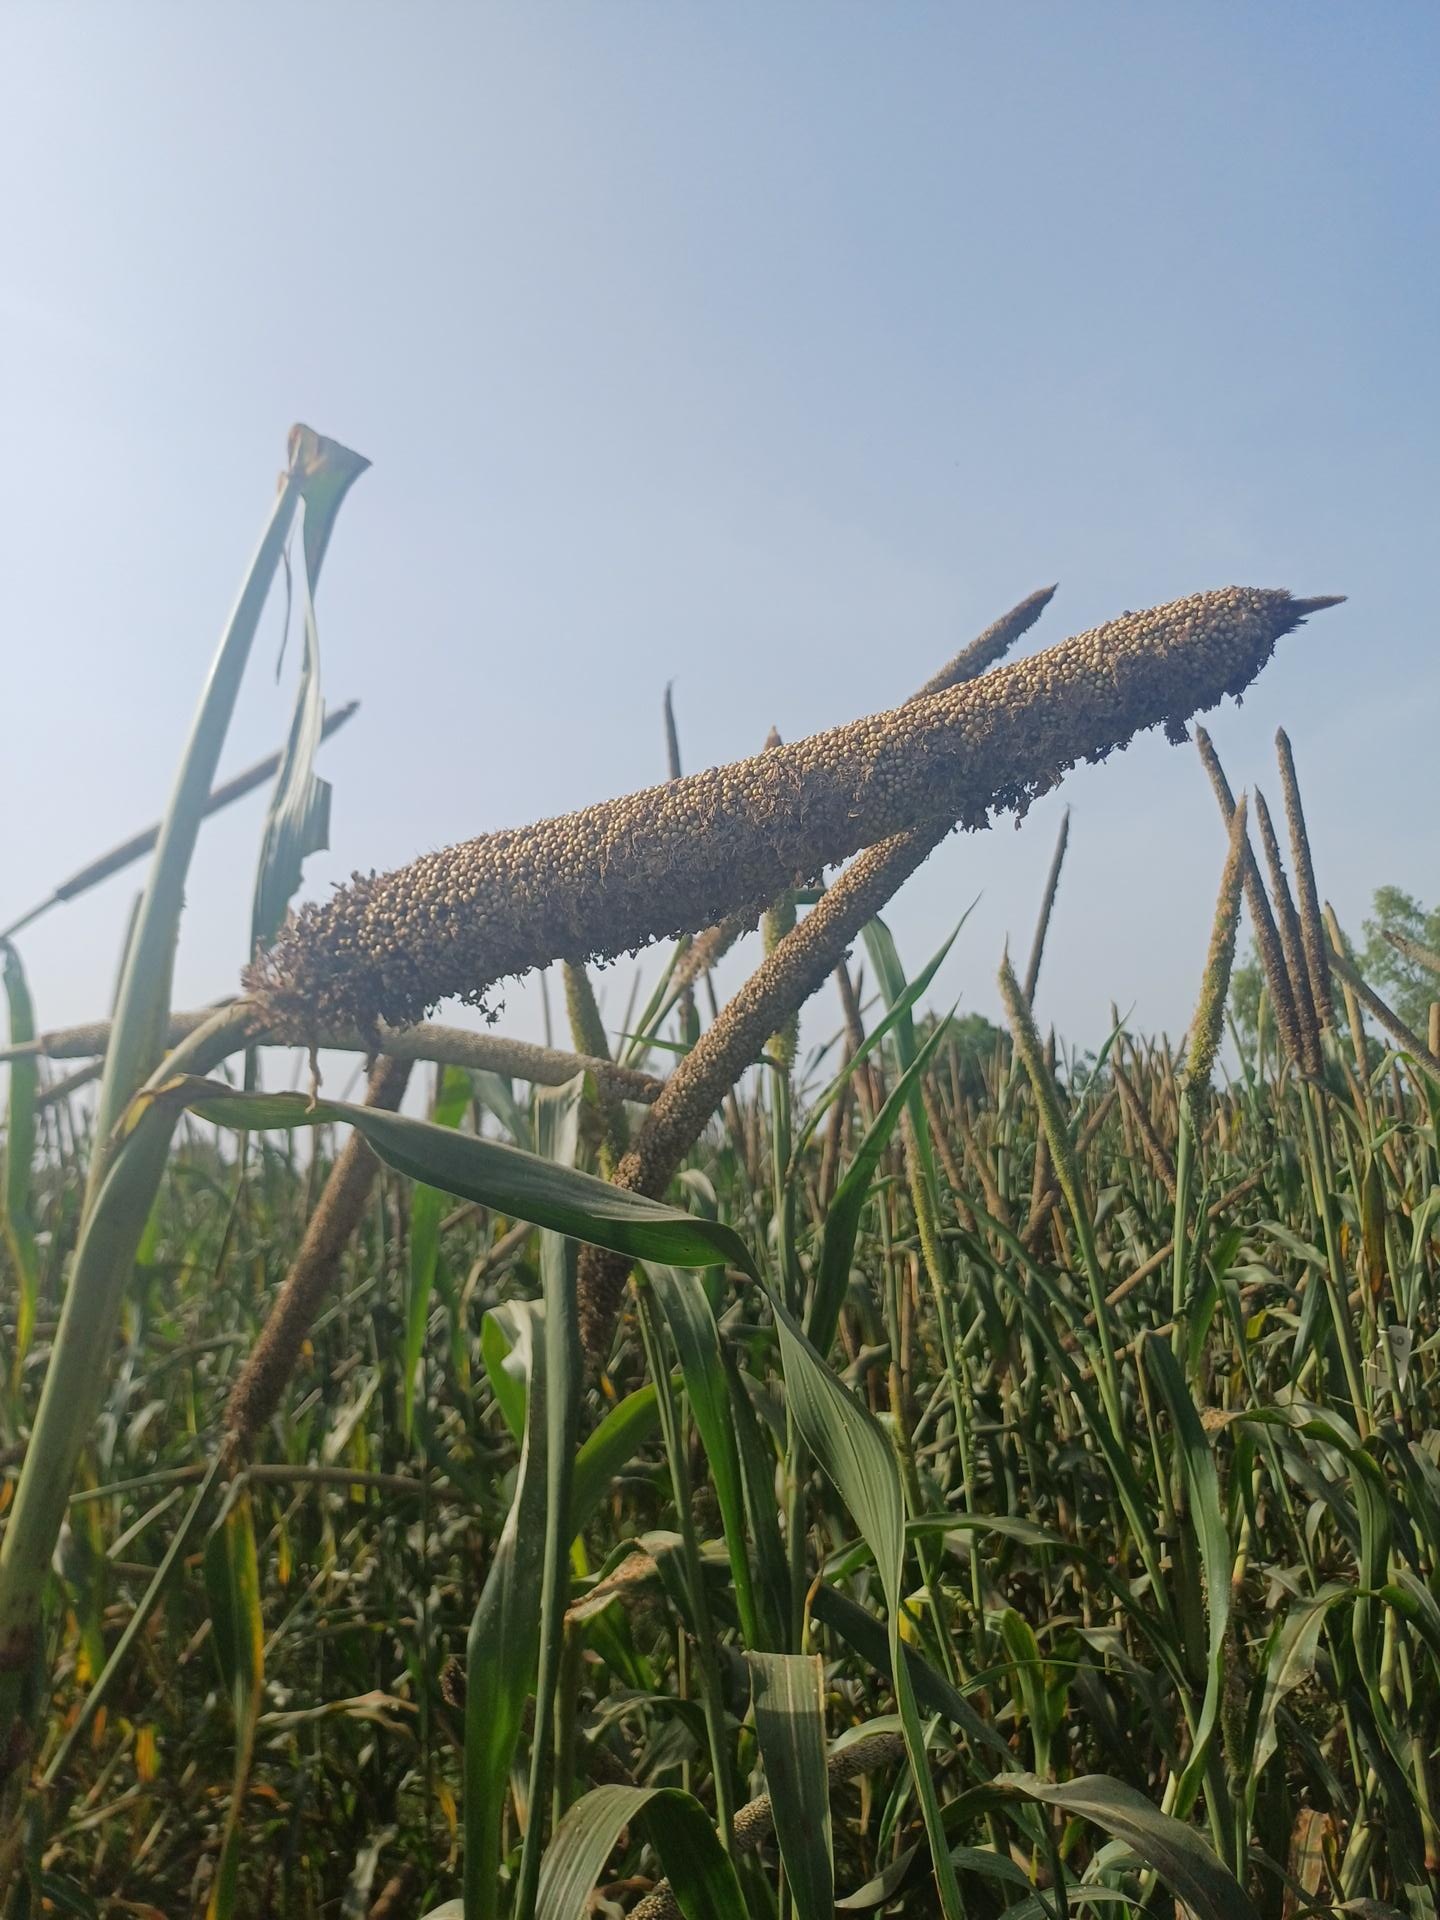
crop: pearl millet
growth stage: filling grain
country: Senegal
